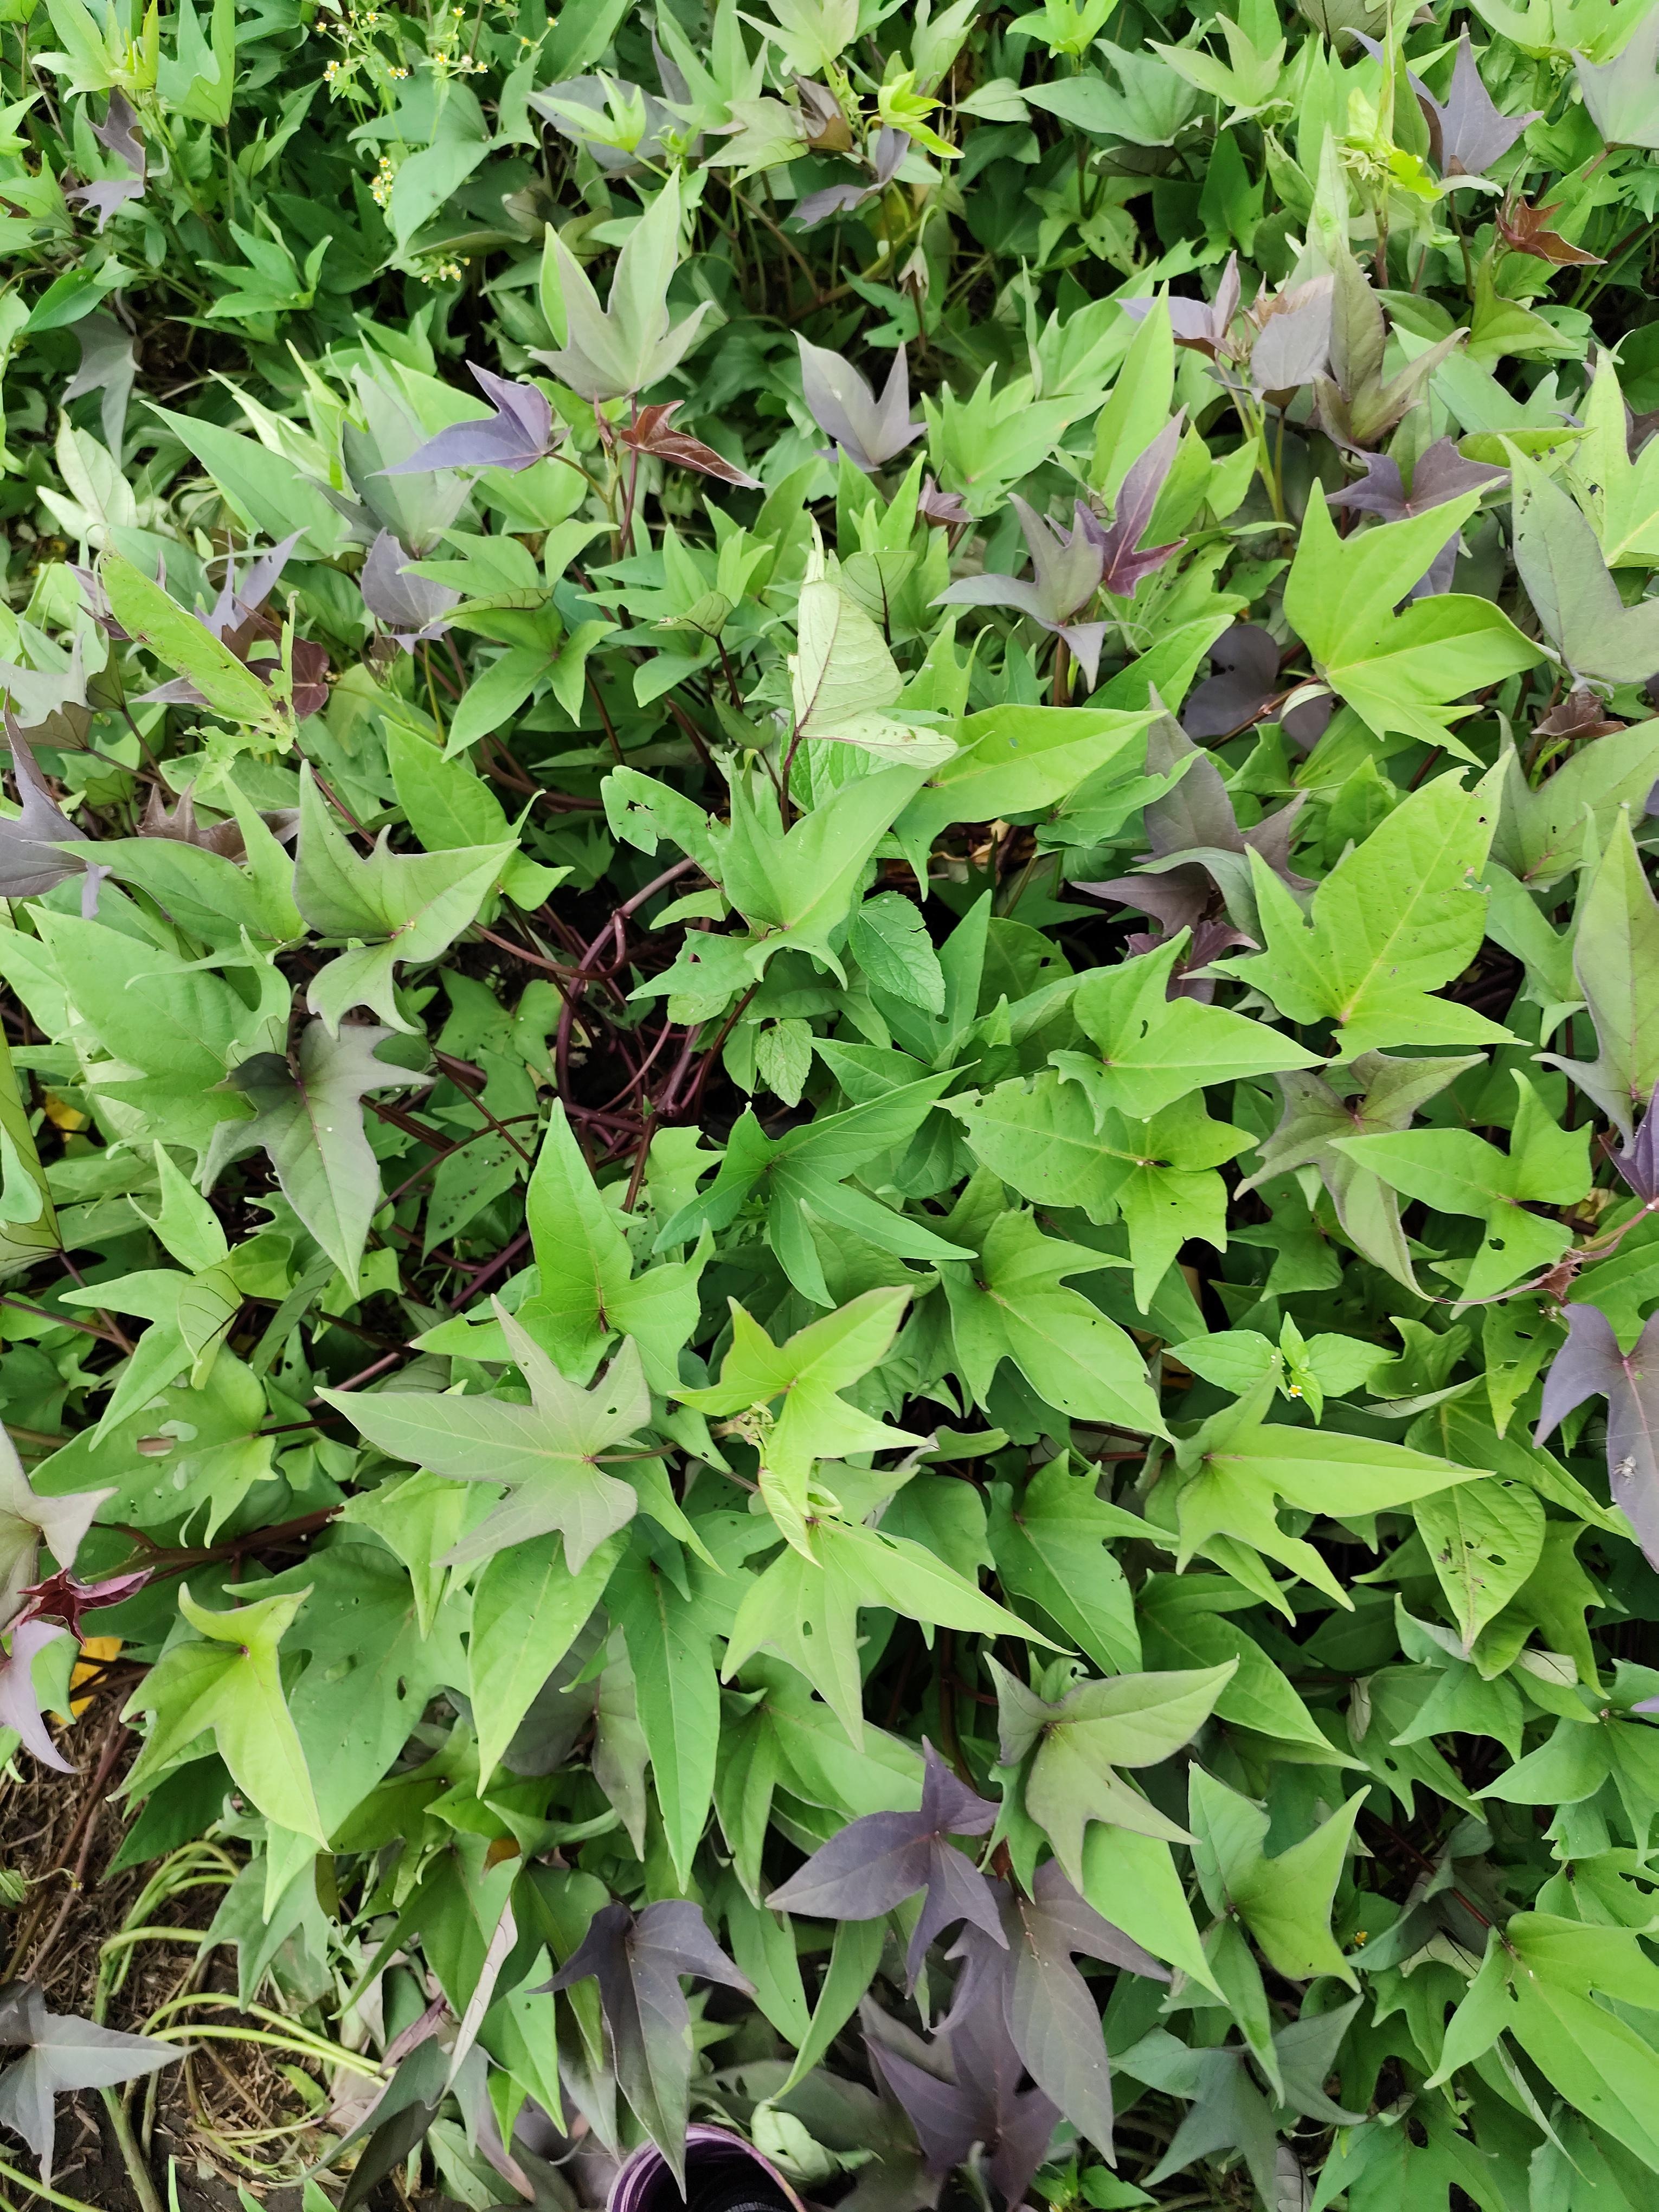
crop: sweet potato
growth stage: vegetative
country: Tanzania
